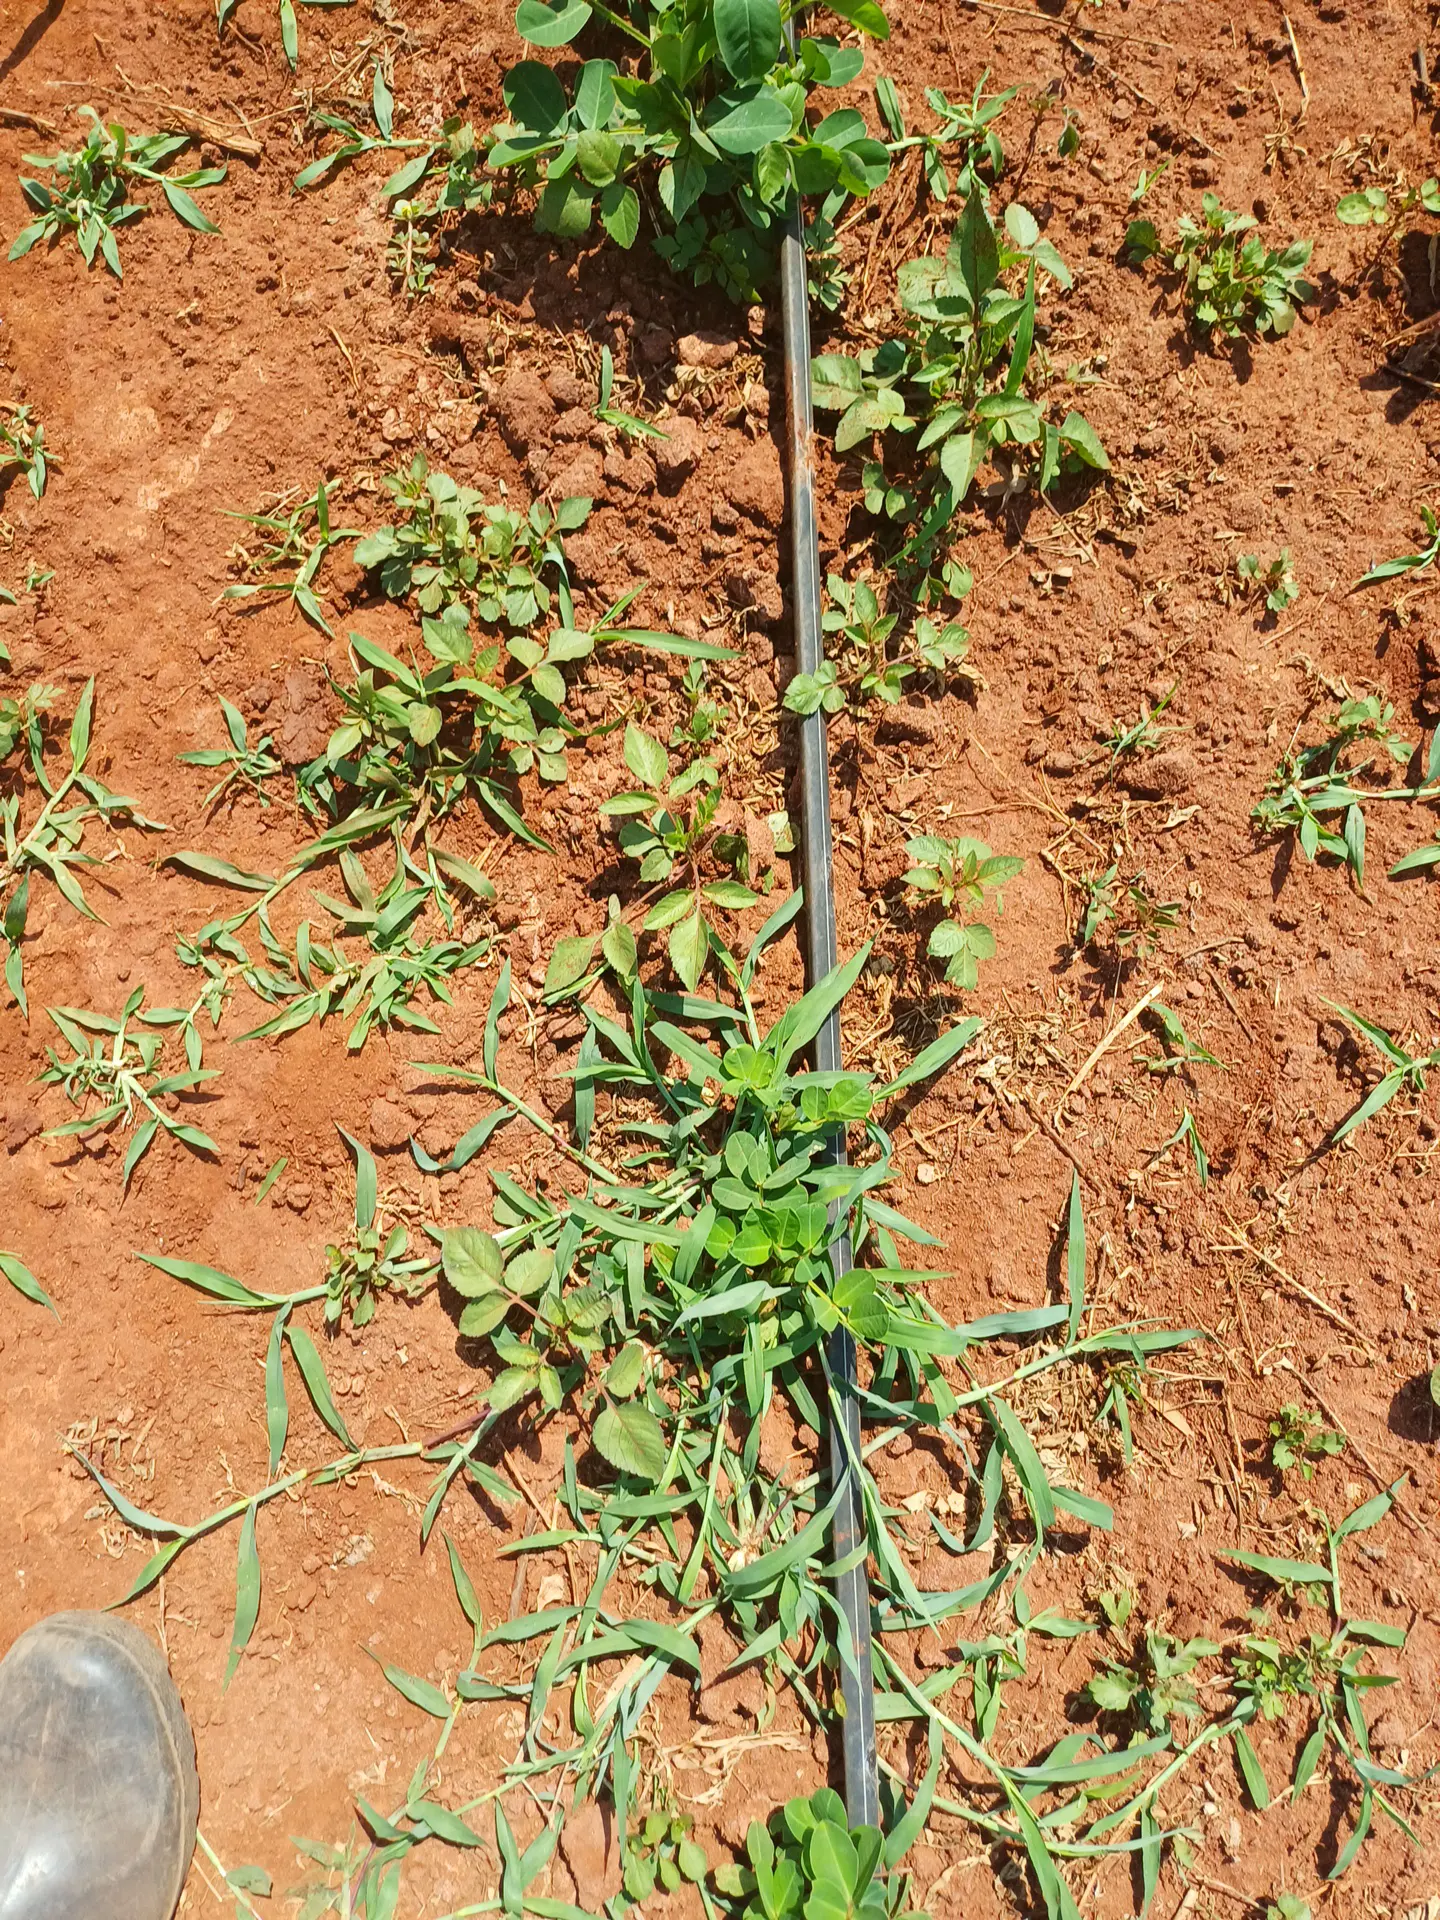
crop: groundnut
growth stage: vegetative
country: Kenya
